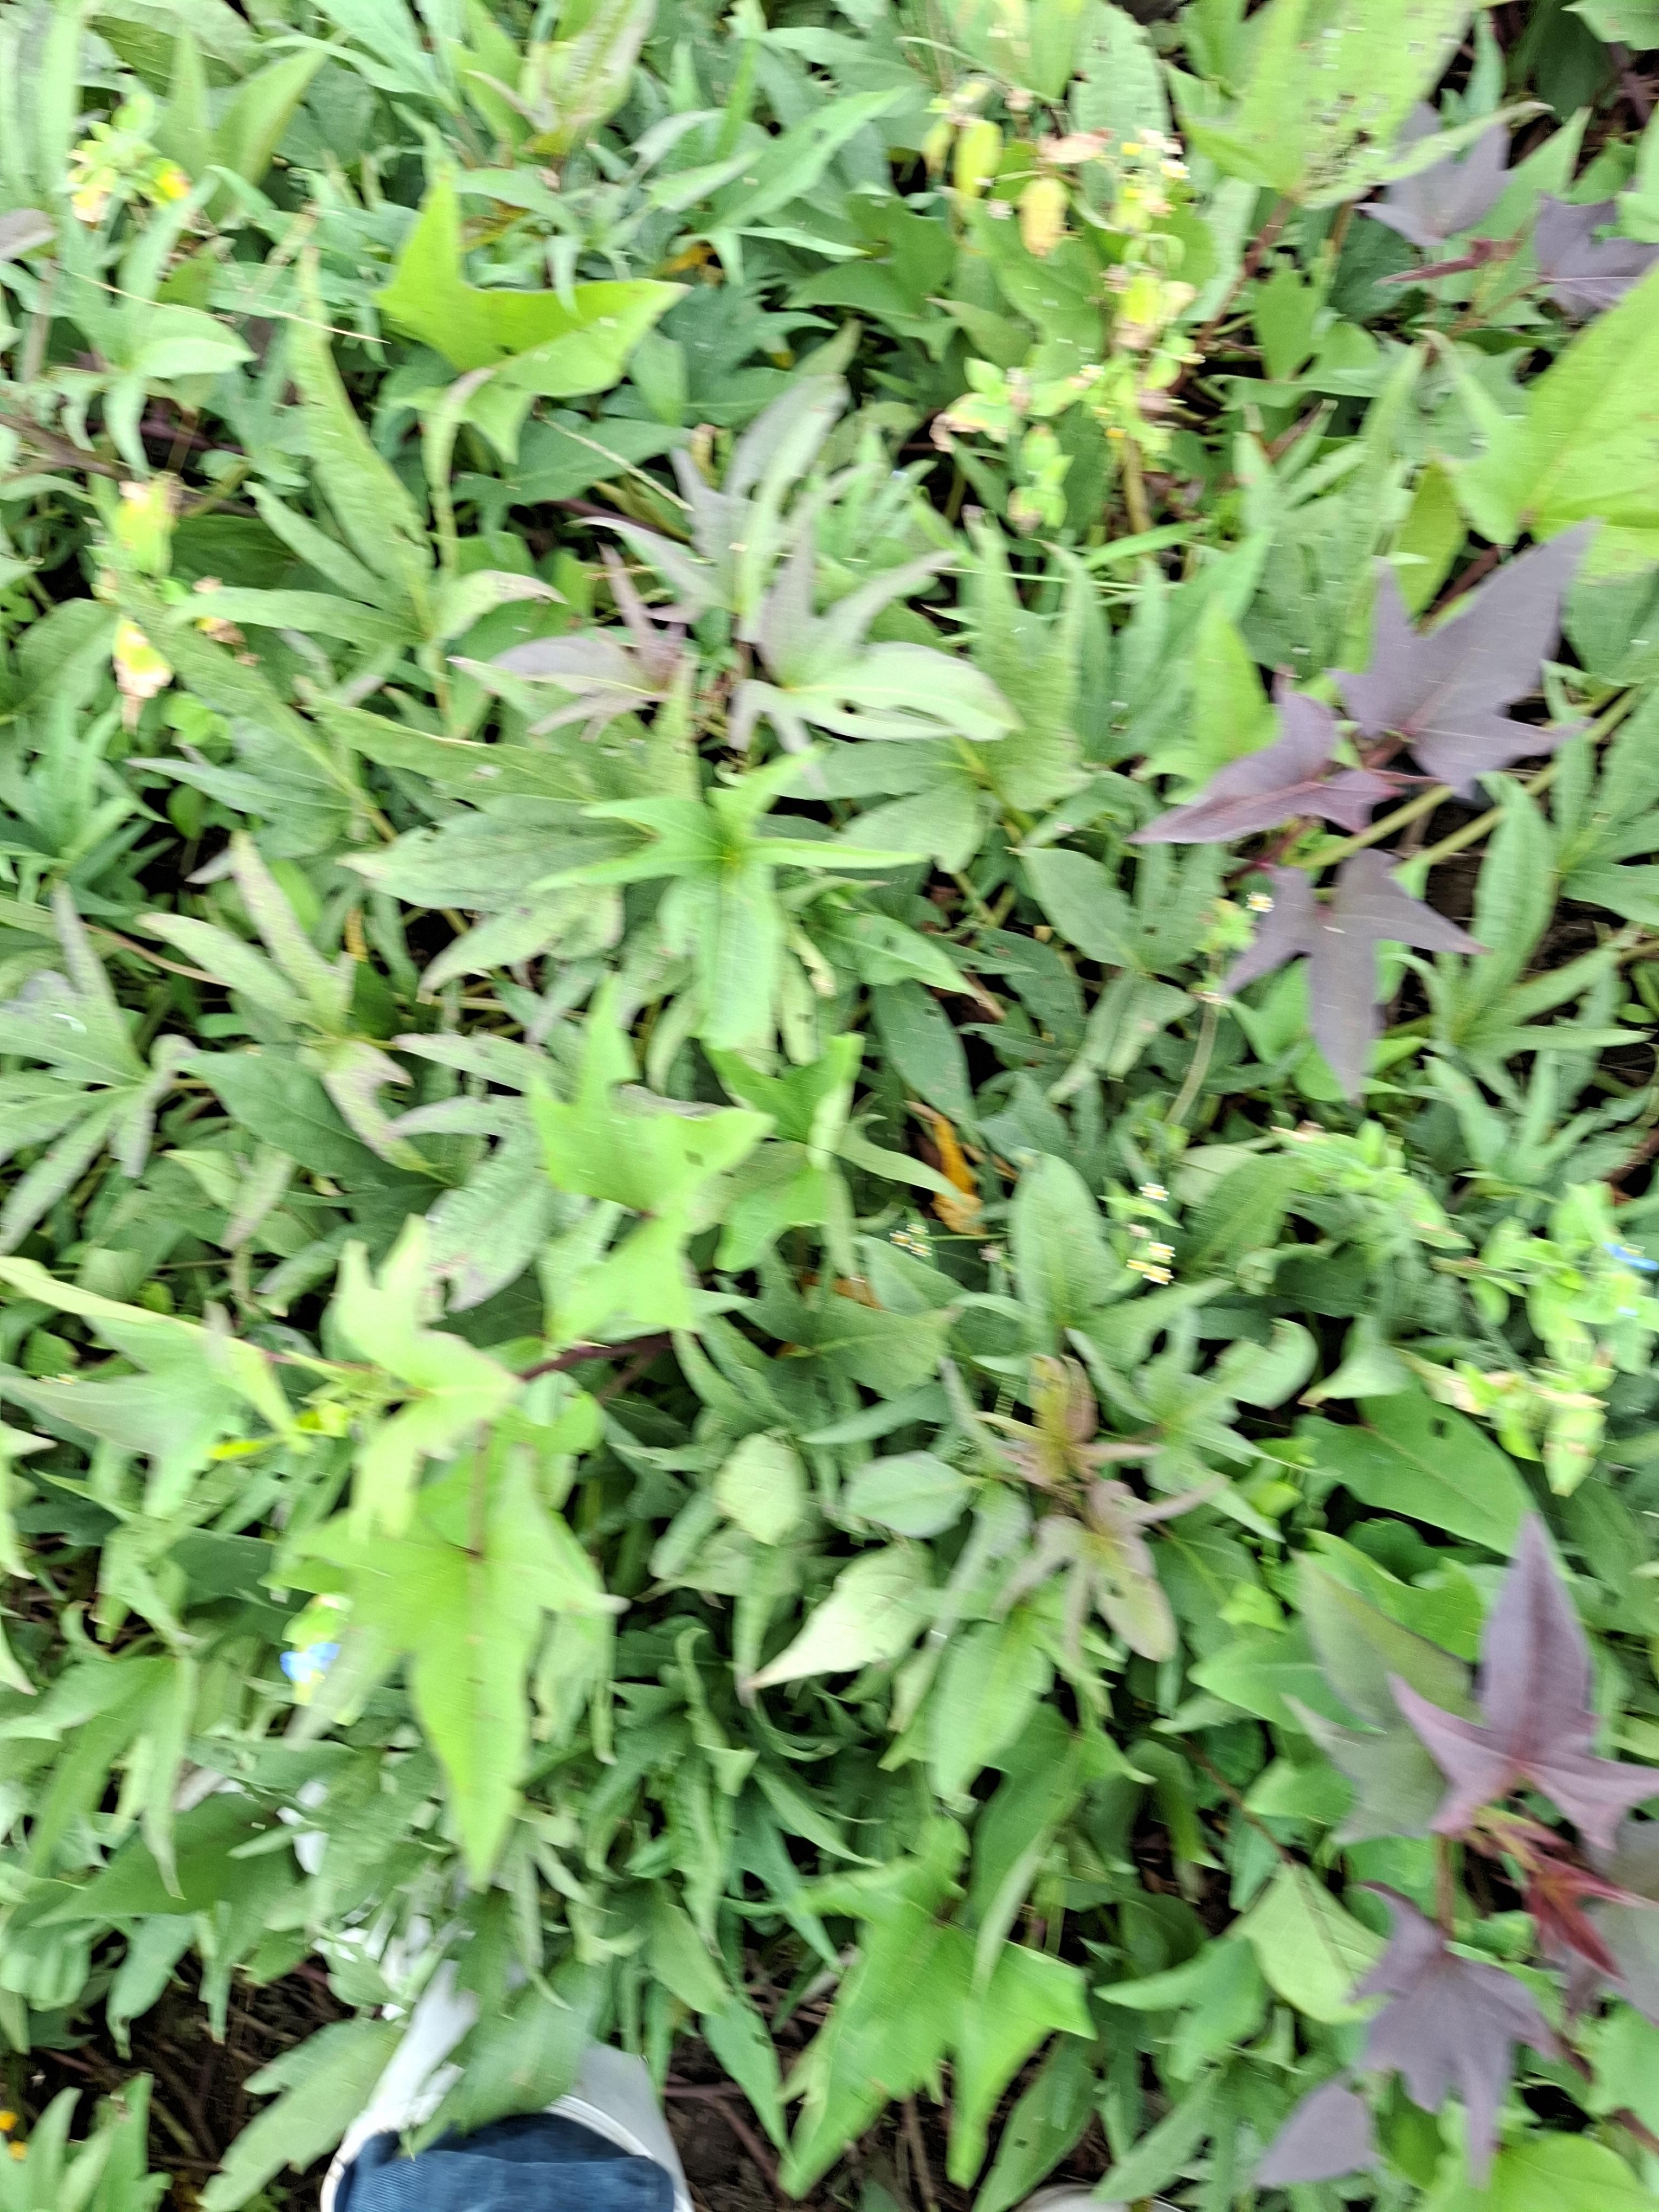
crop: sorghum
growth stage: harvest maturity
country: Tanzania
